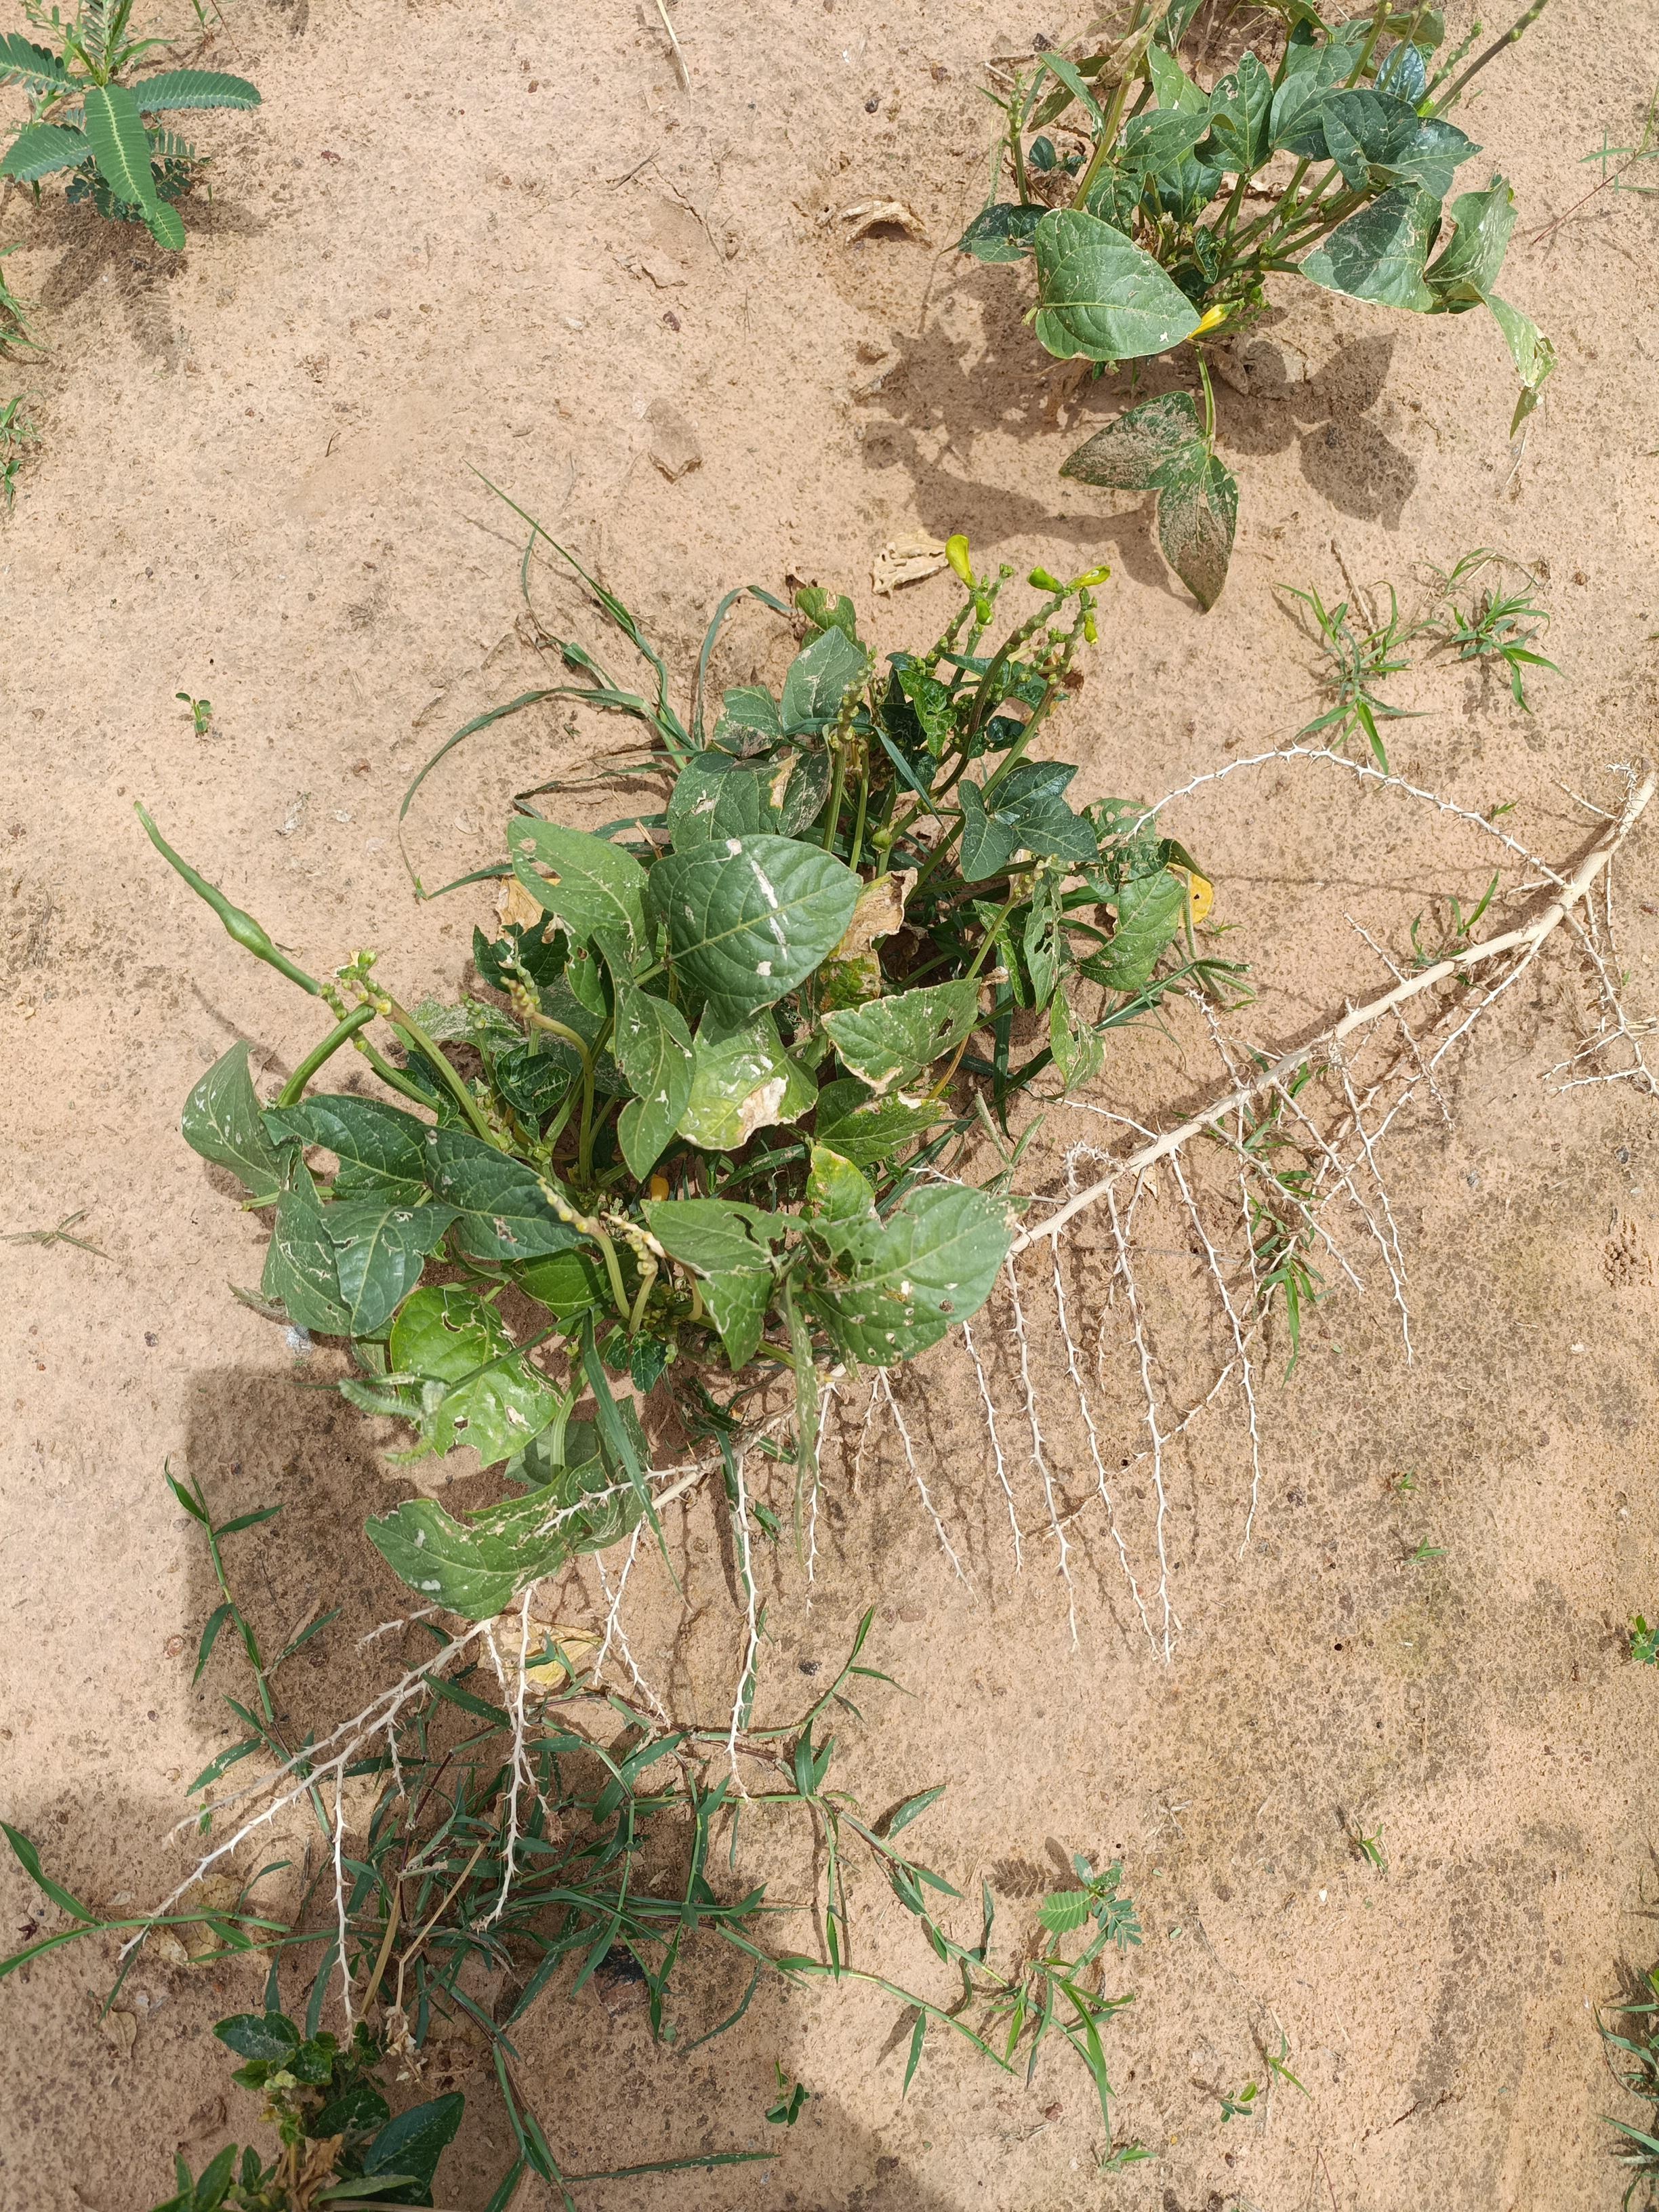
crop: cowpea
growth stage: harvest maturity
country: Nigeria
